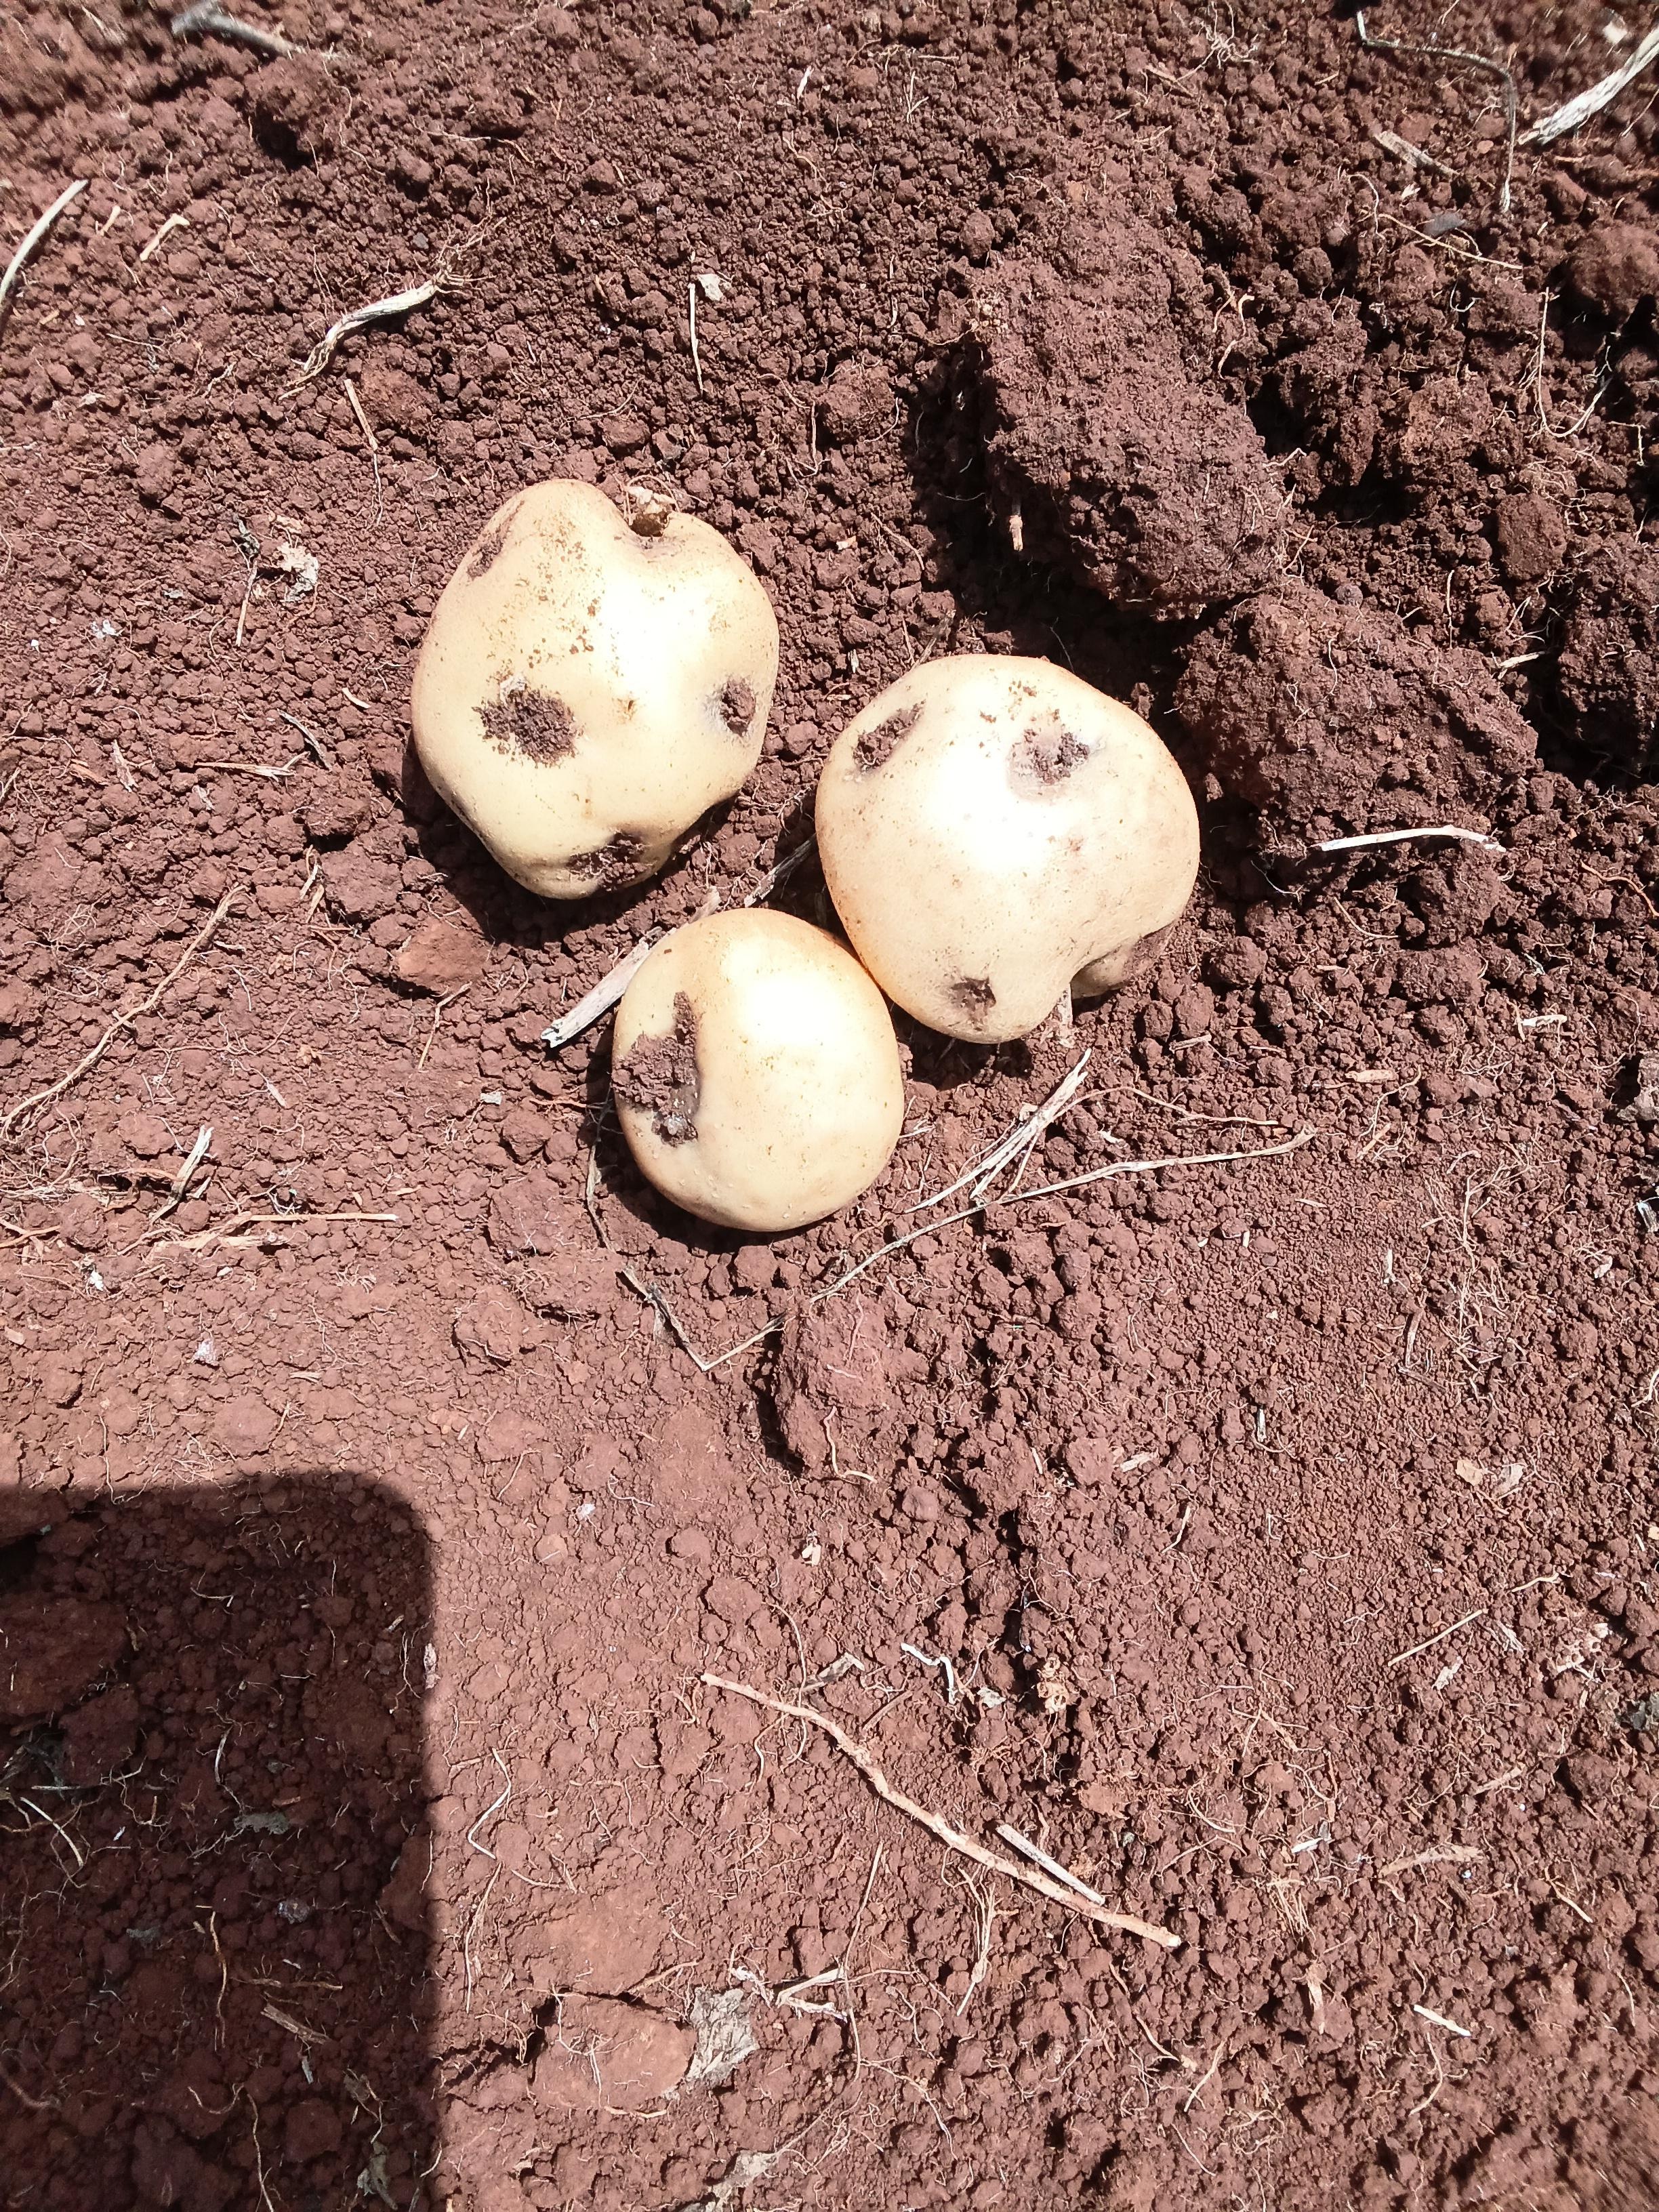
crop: potato
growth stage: harvest
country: Kenya
